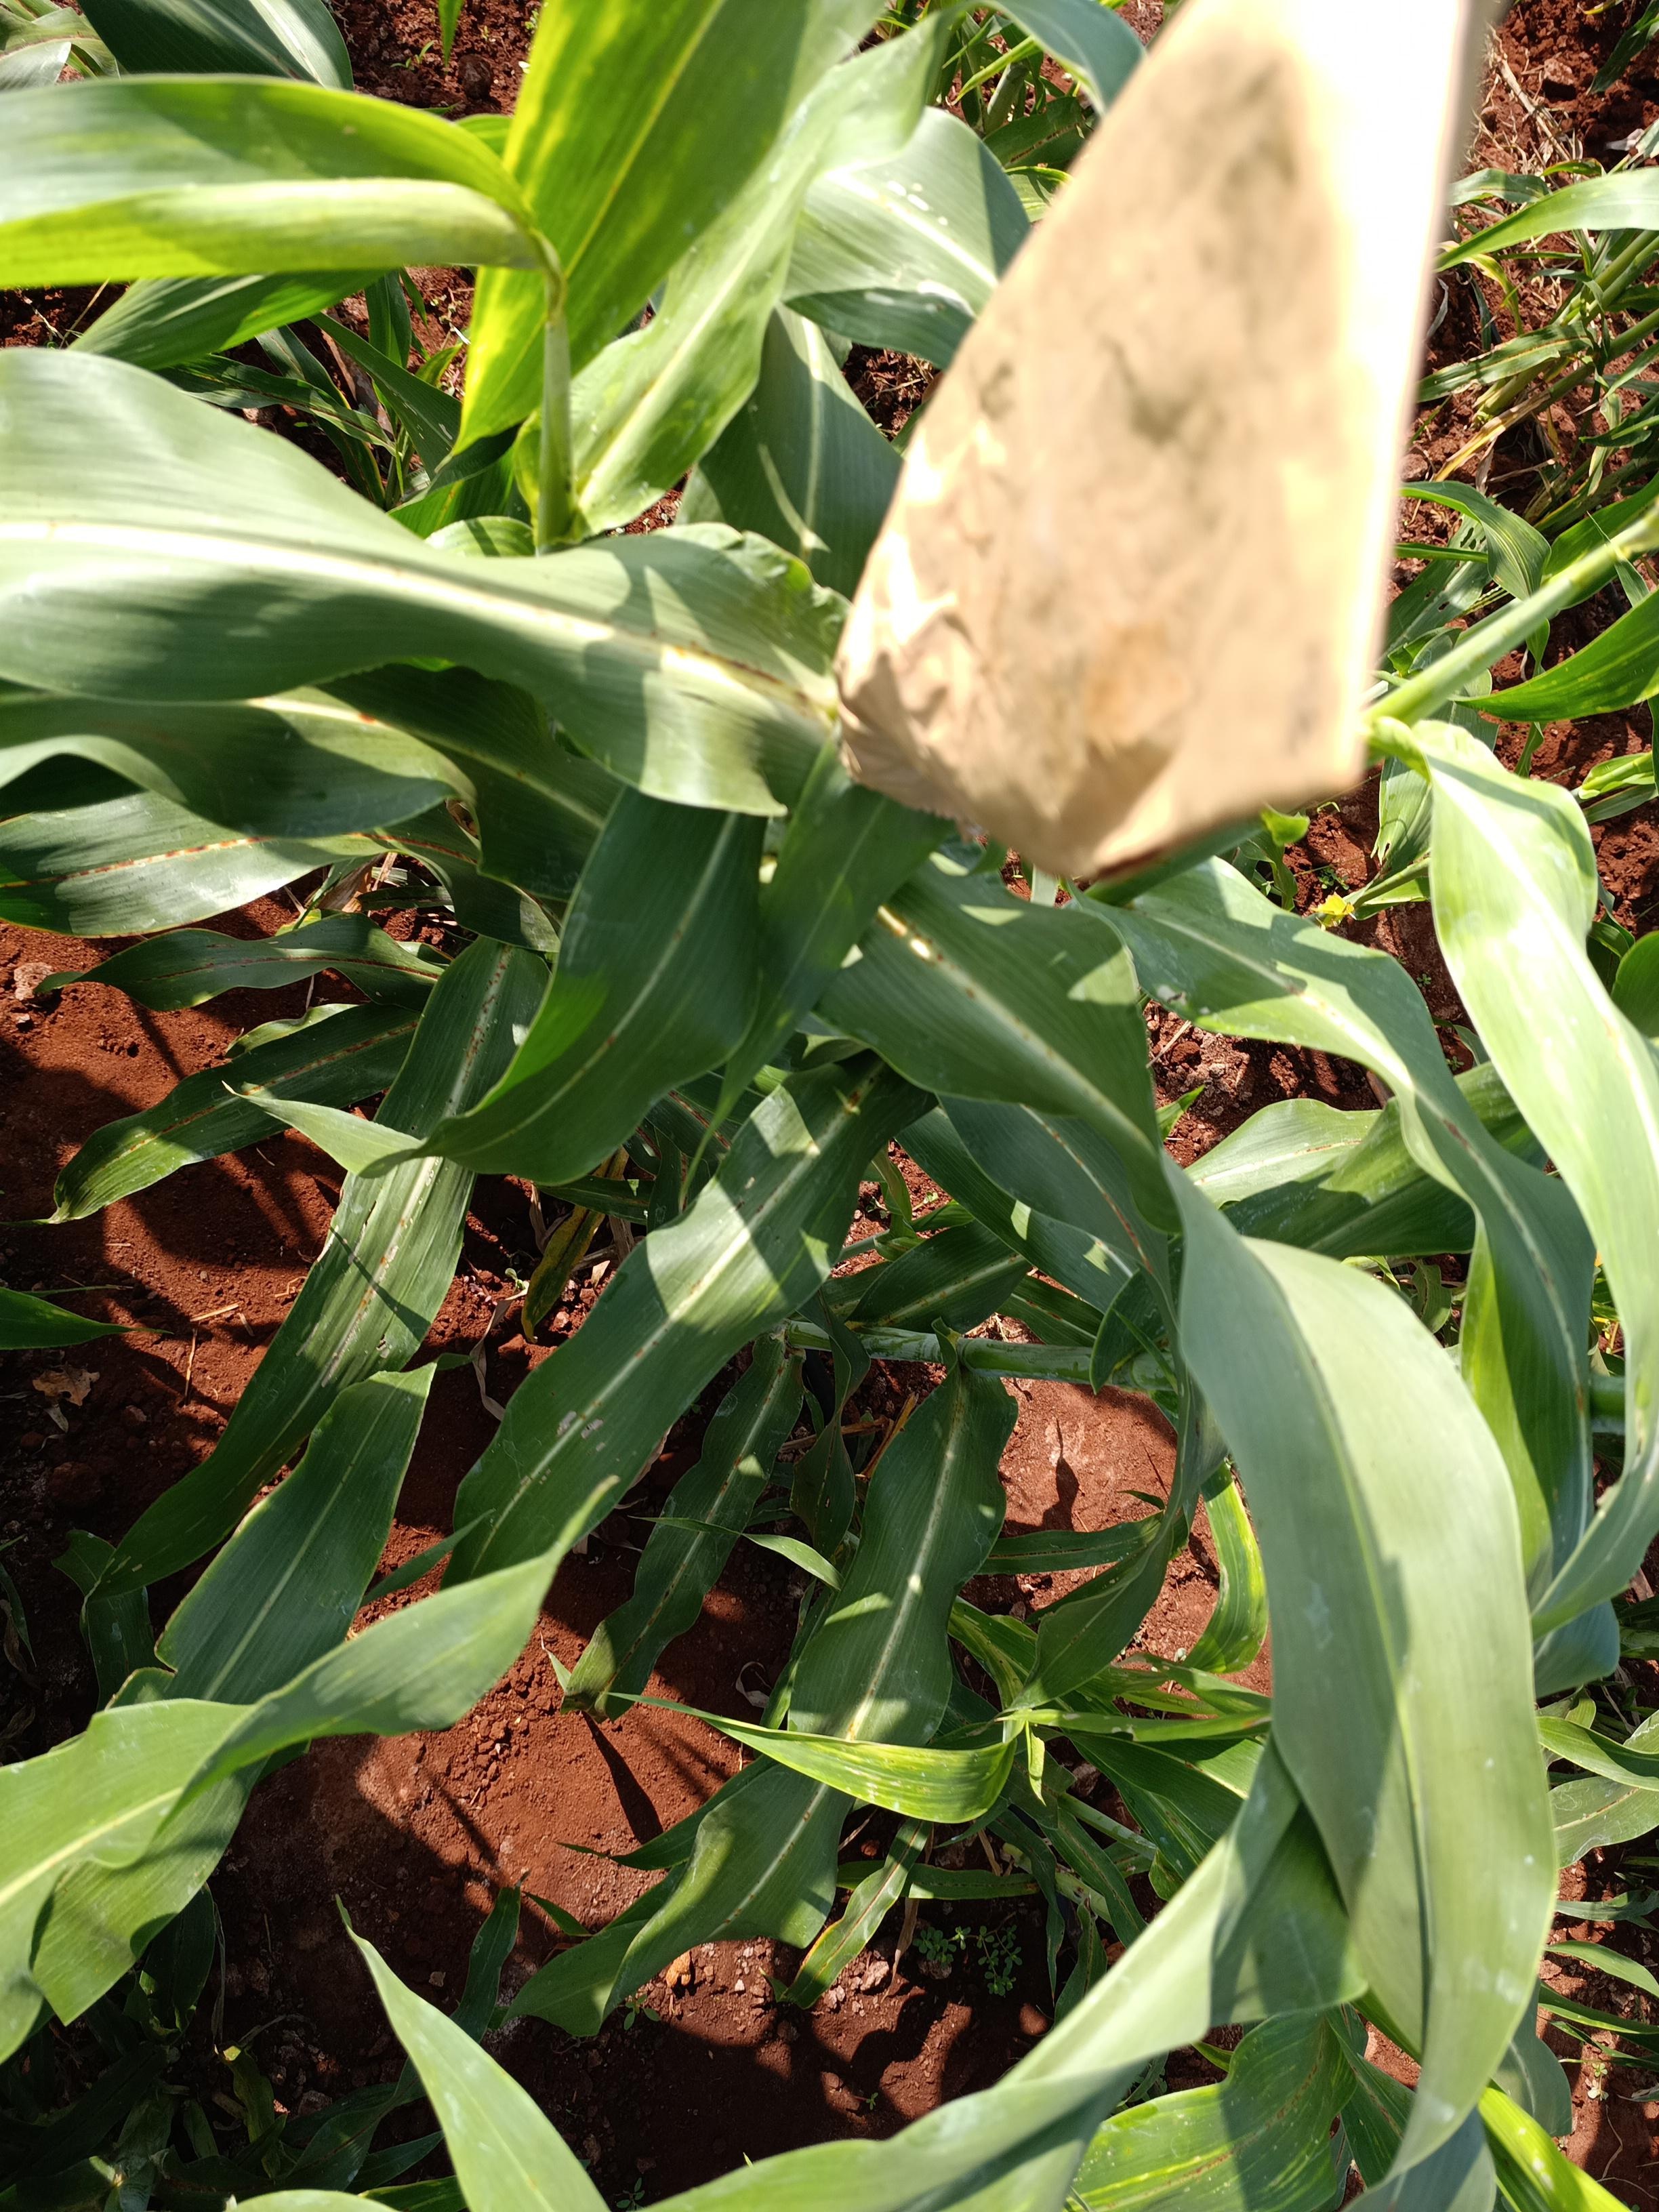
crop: sorghum
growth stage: heading tuber
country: Kenya
